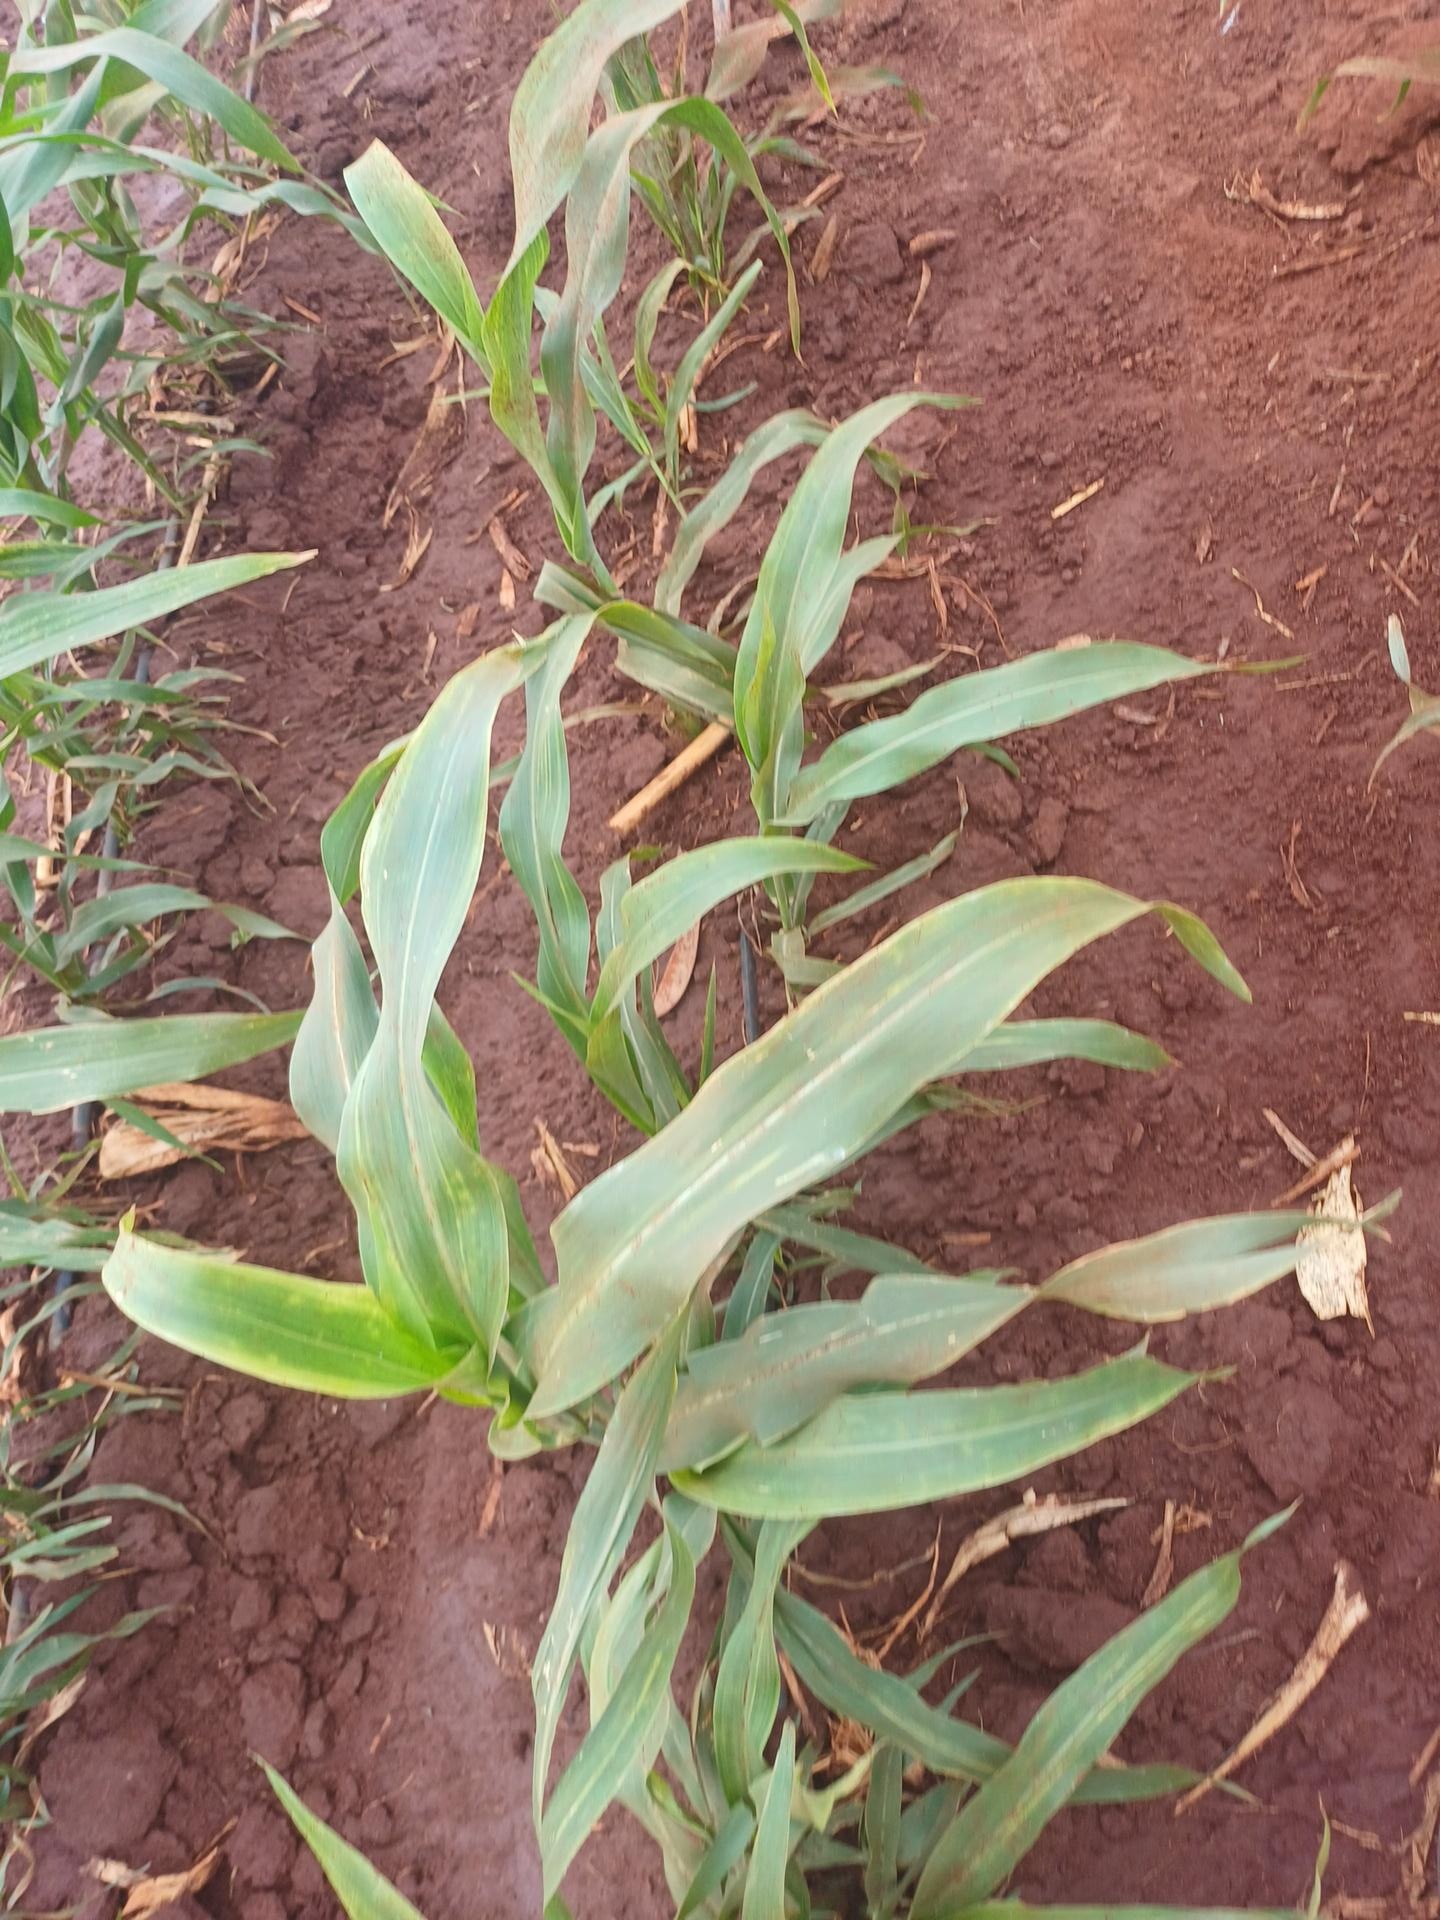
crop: sorghum
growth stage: vegetative
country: Kenya
